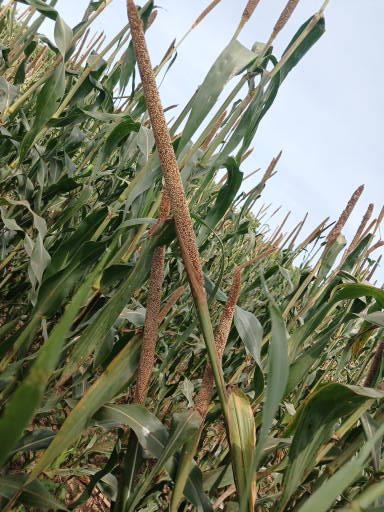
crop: pearl millet
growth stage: maturity
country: Senegal
